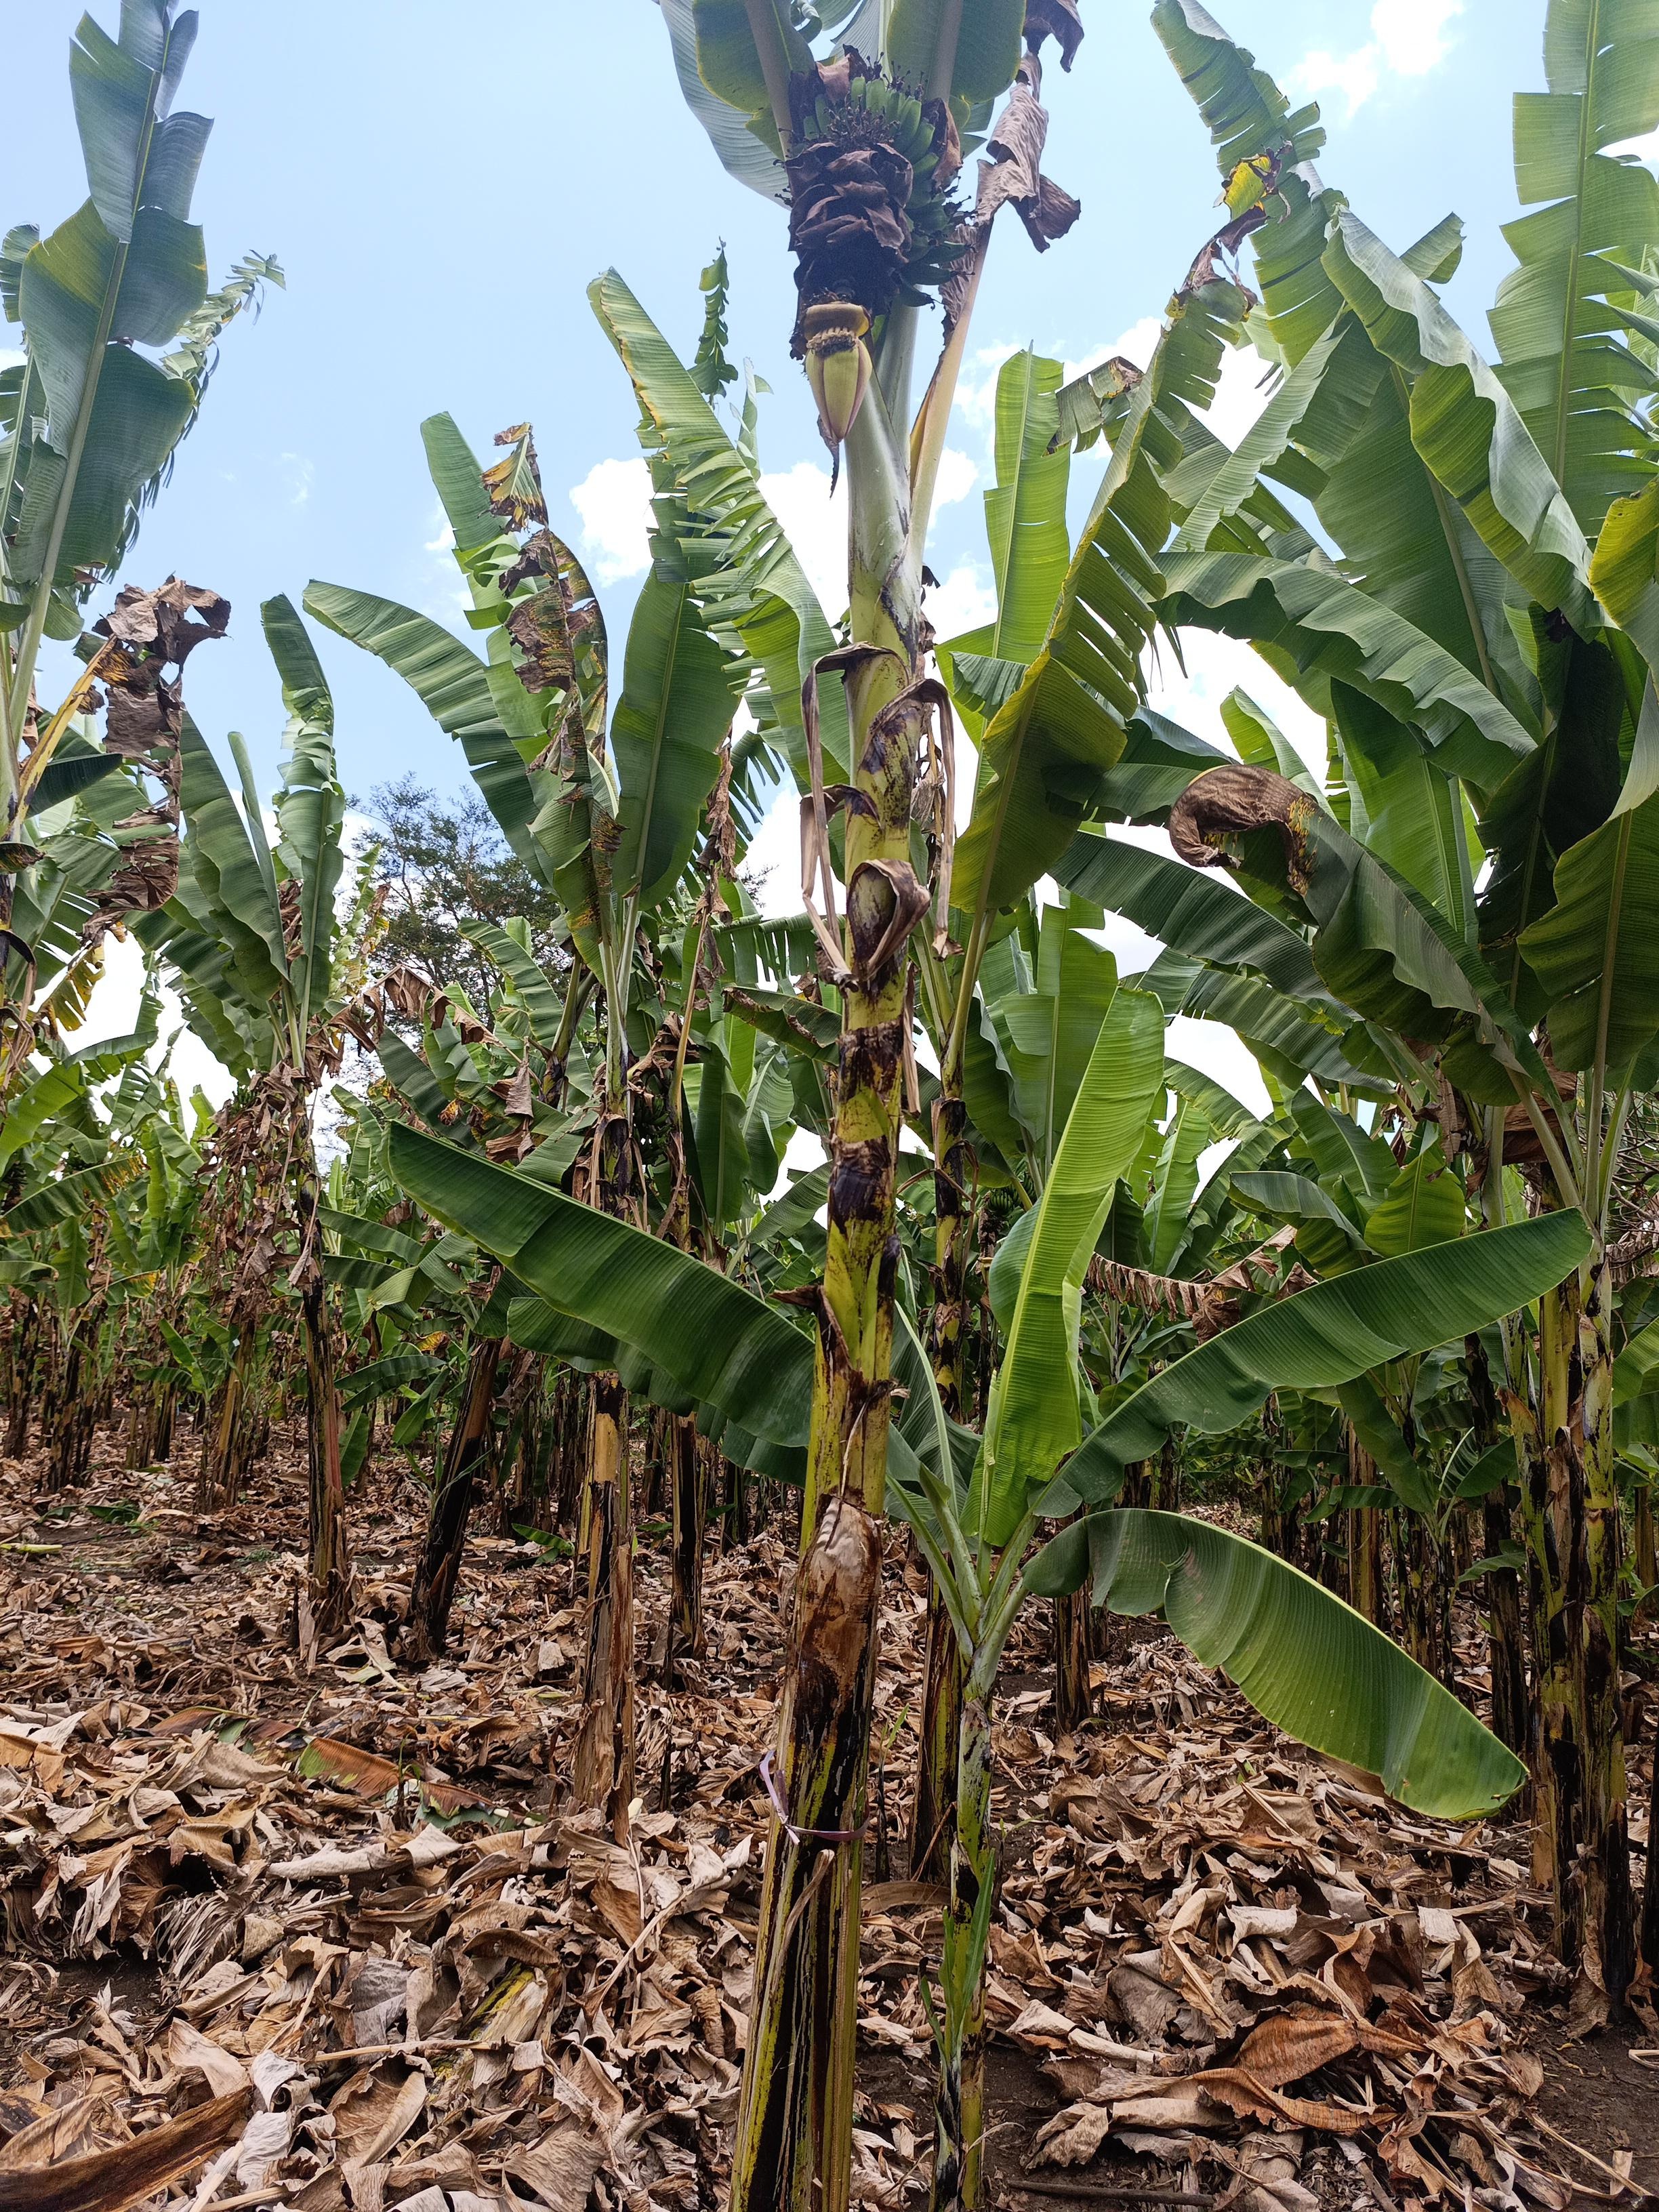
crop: banana
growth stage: development fruit
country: Tanzania
